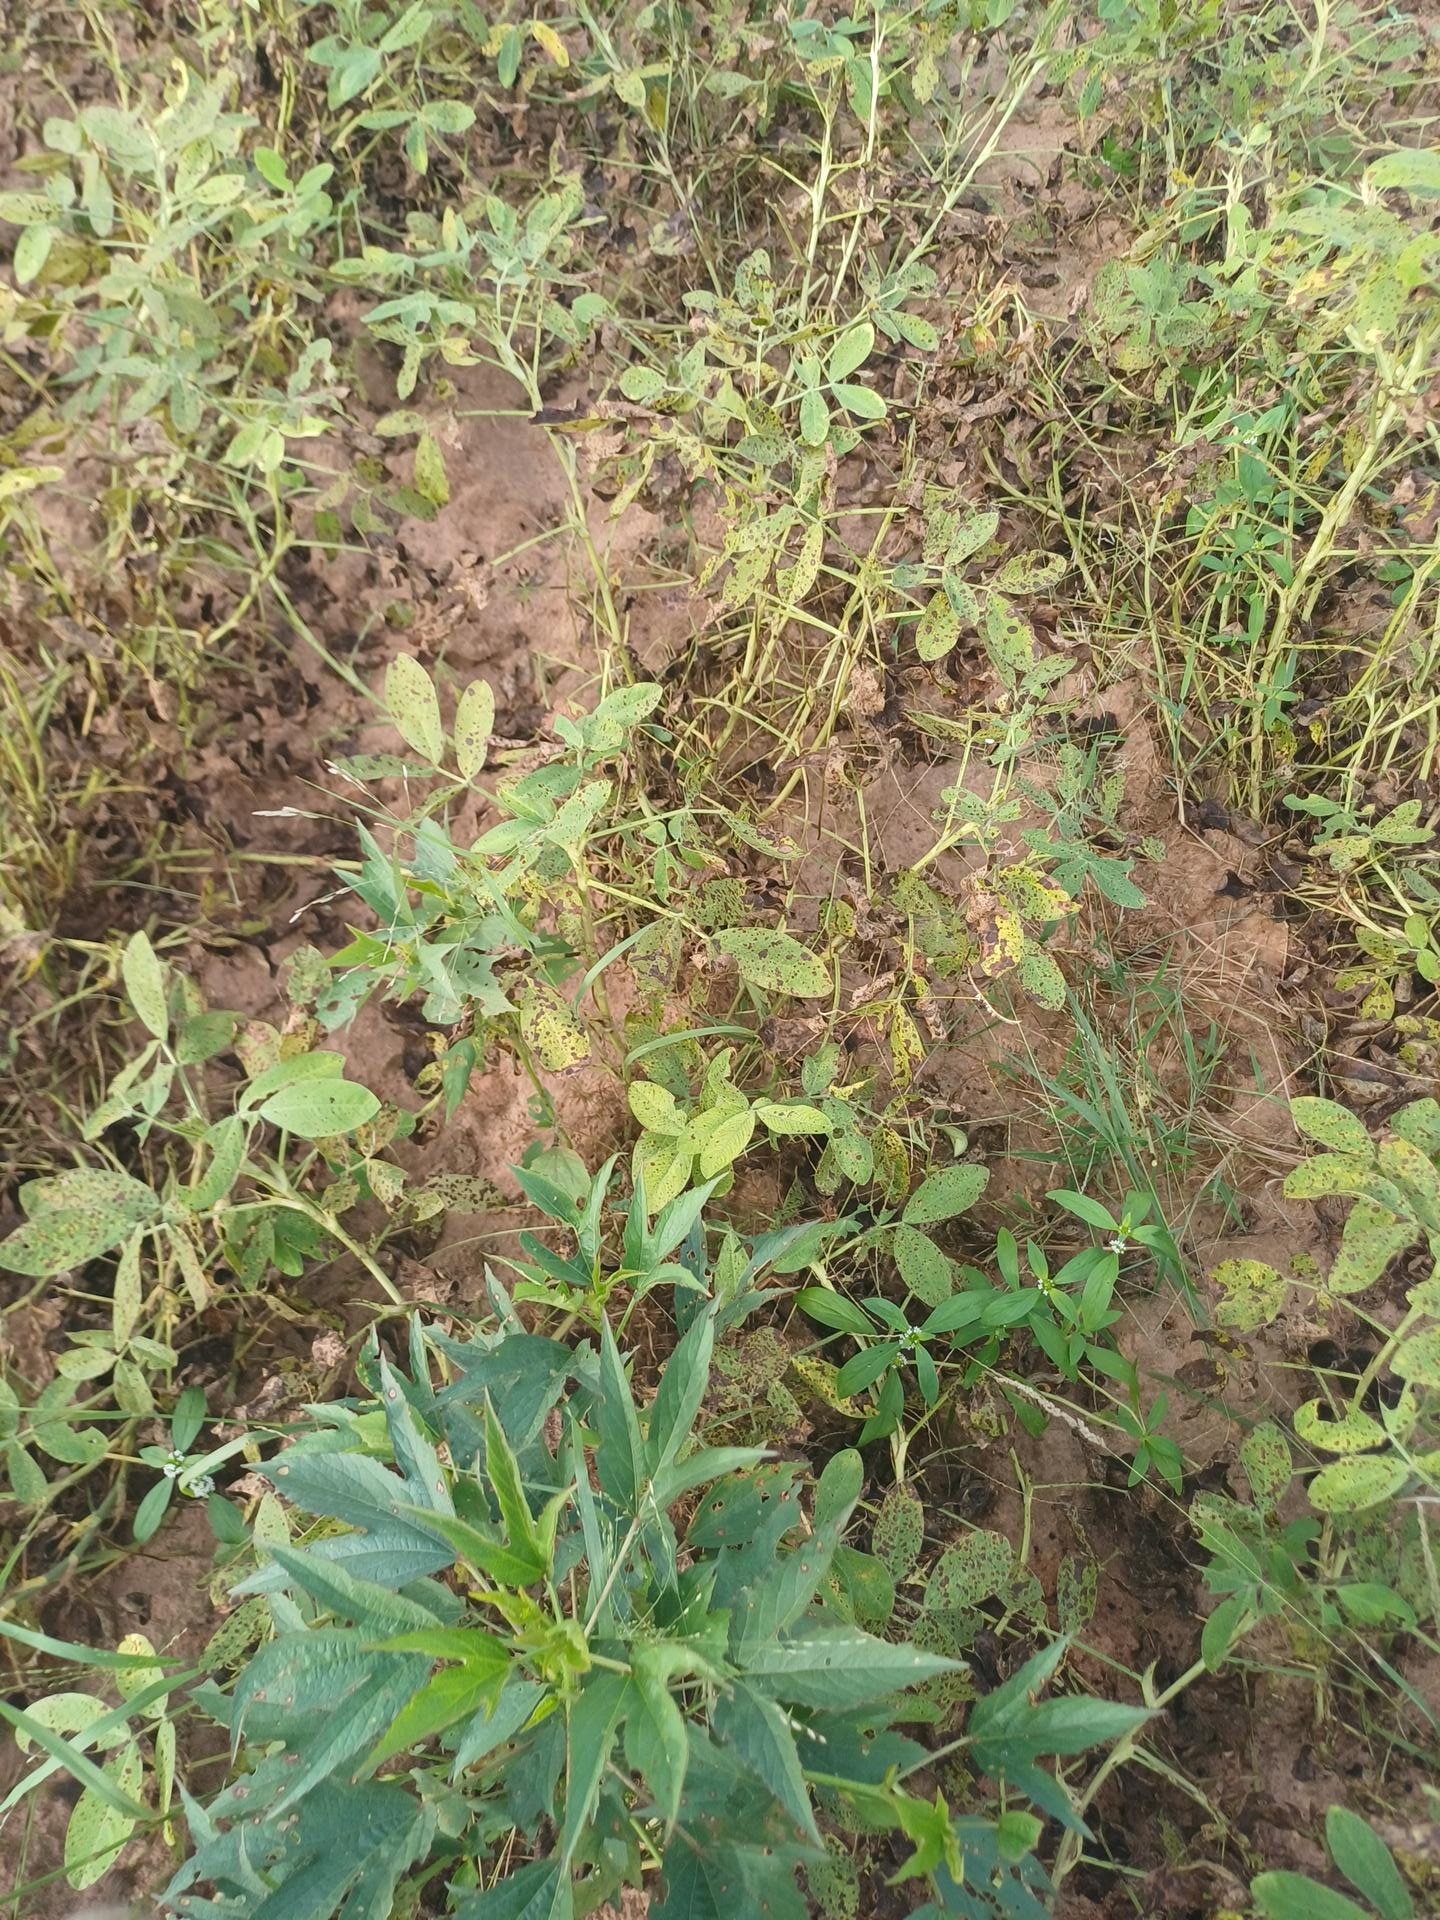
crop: groundnut
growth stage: flowering
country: Senegal
